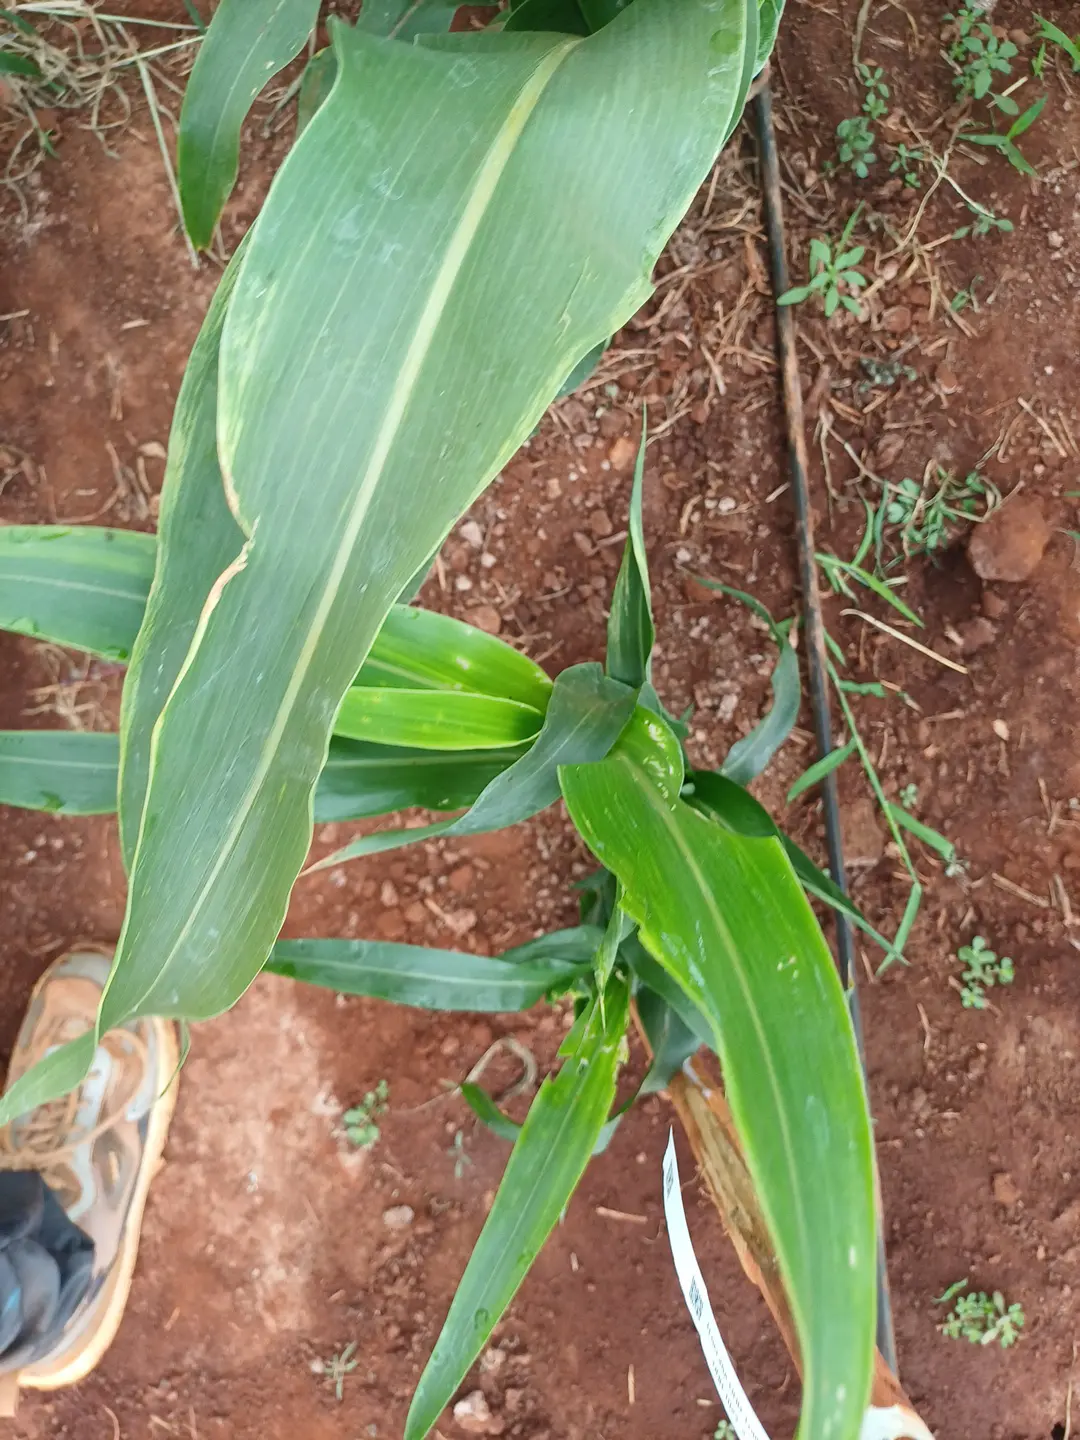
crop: sorghum
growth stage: heading tuber
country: Kenya
